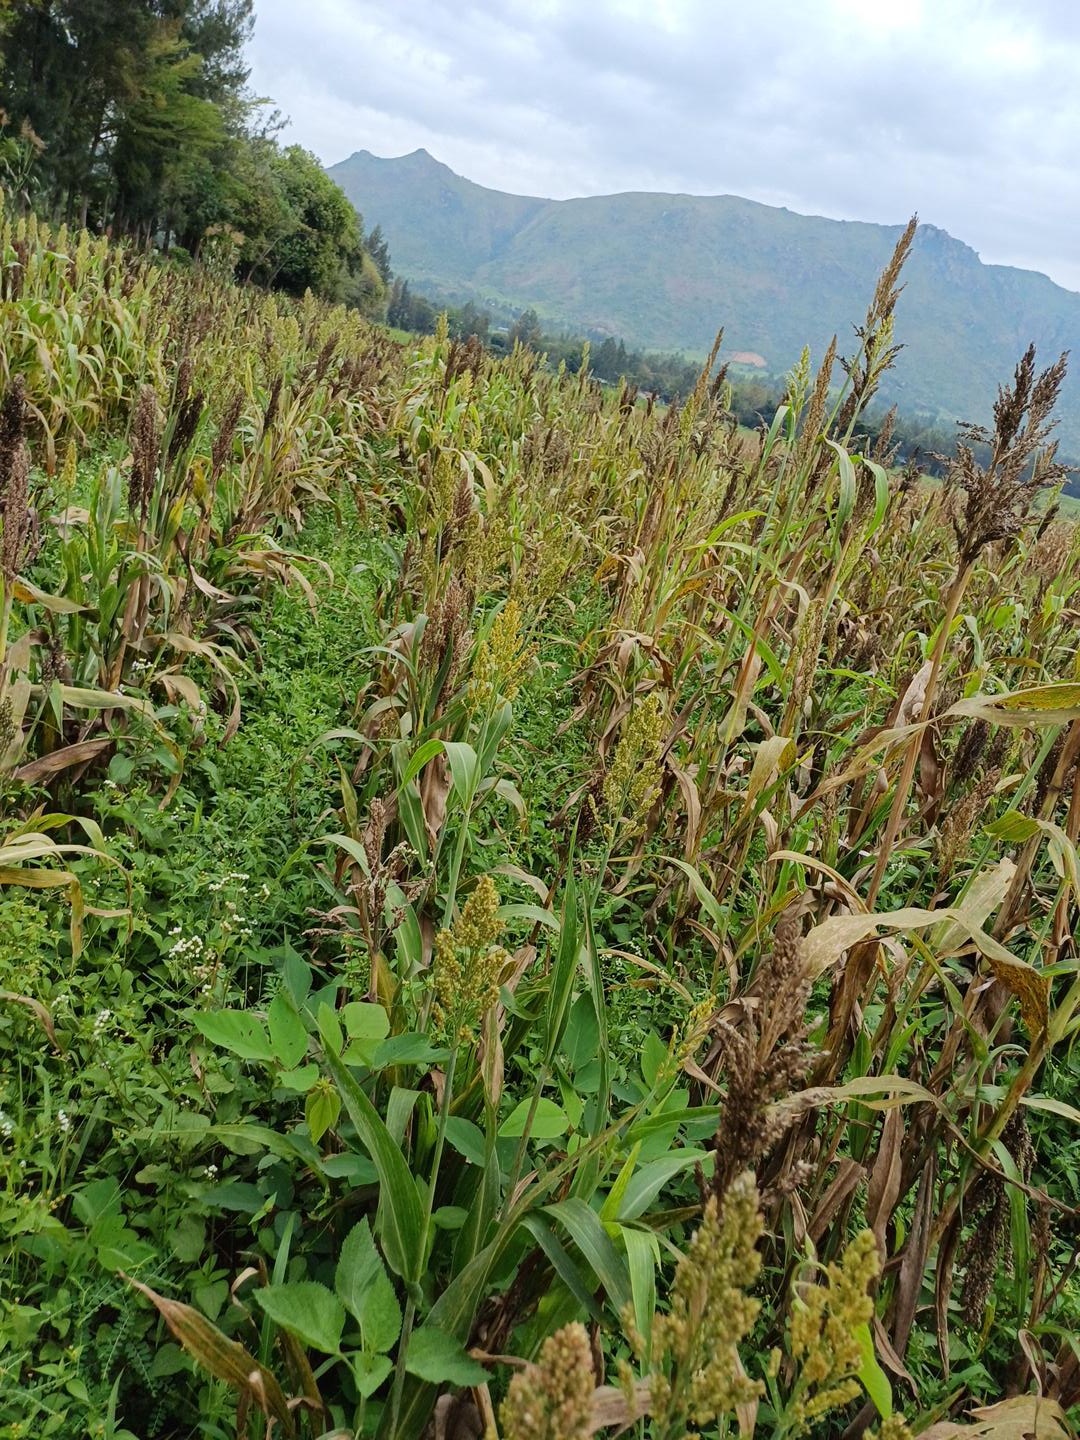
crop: sorghum
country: Kenya
